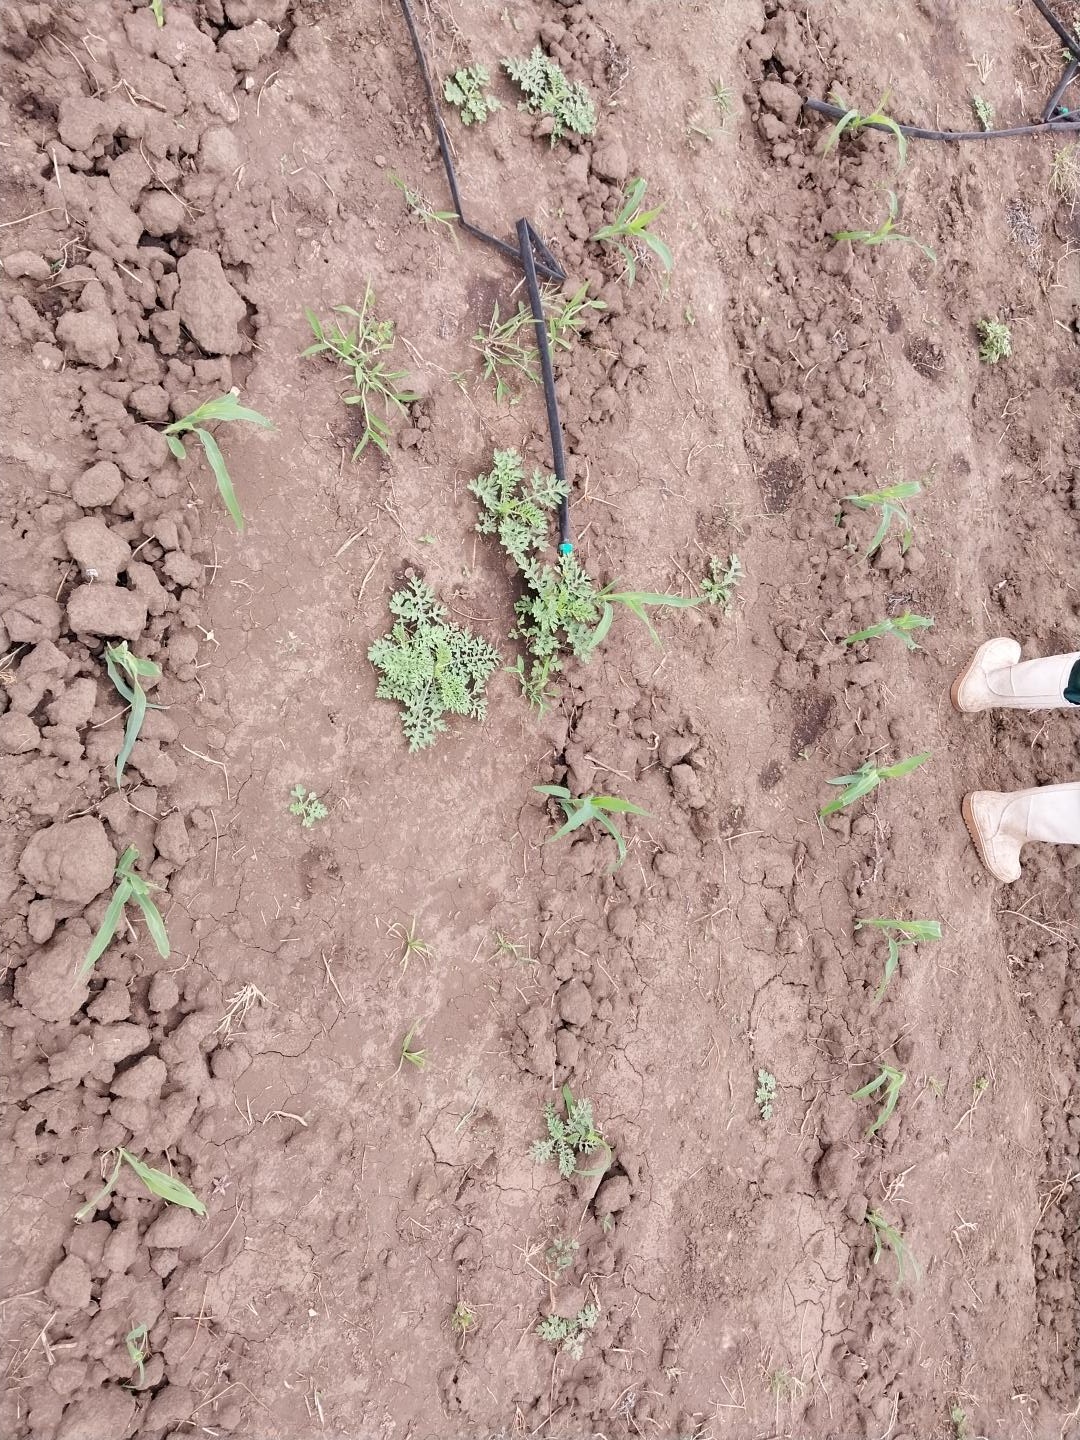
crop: maize
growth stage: emergence
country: Tanzania
